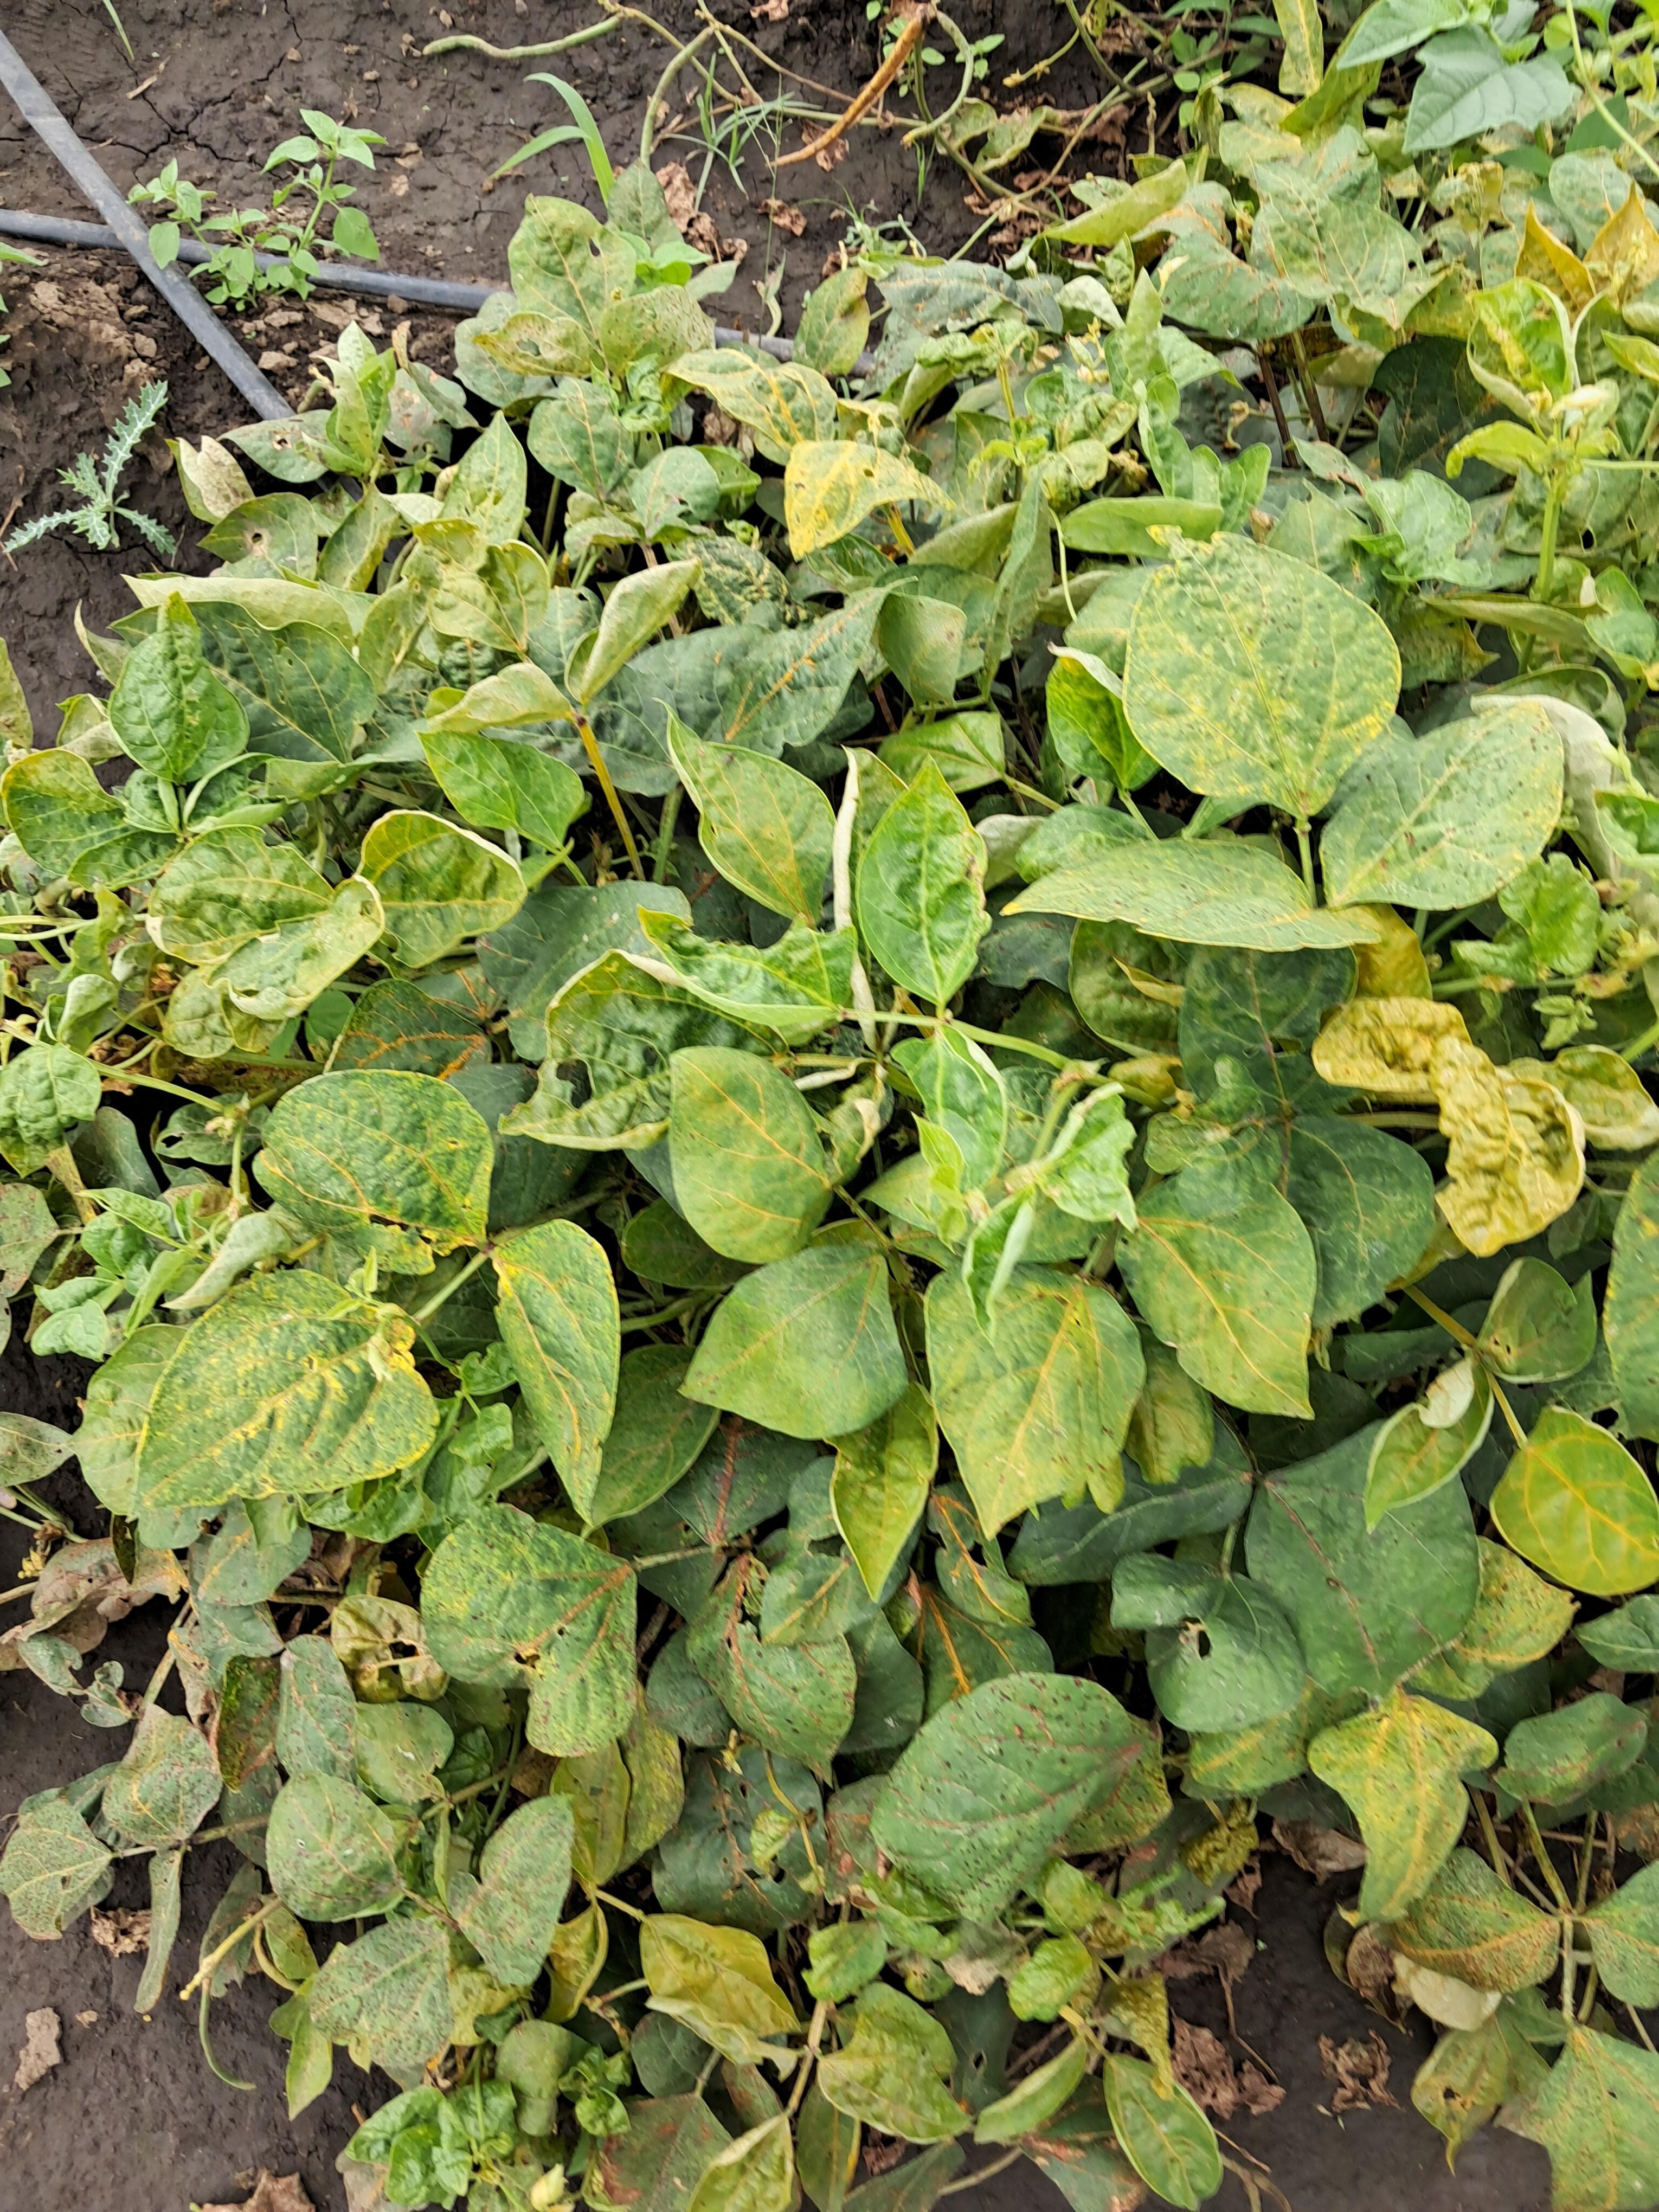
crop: cowpea
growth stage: development pod
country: Tanzania
